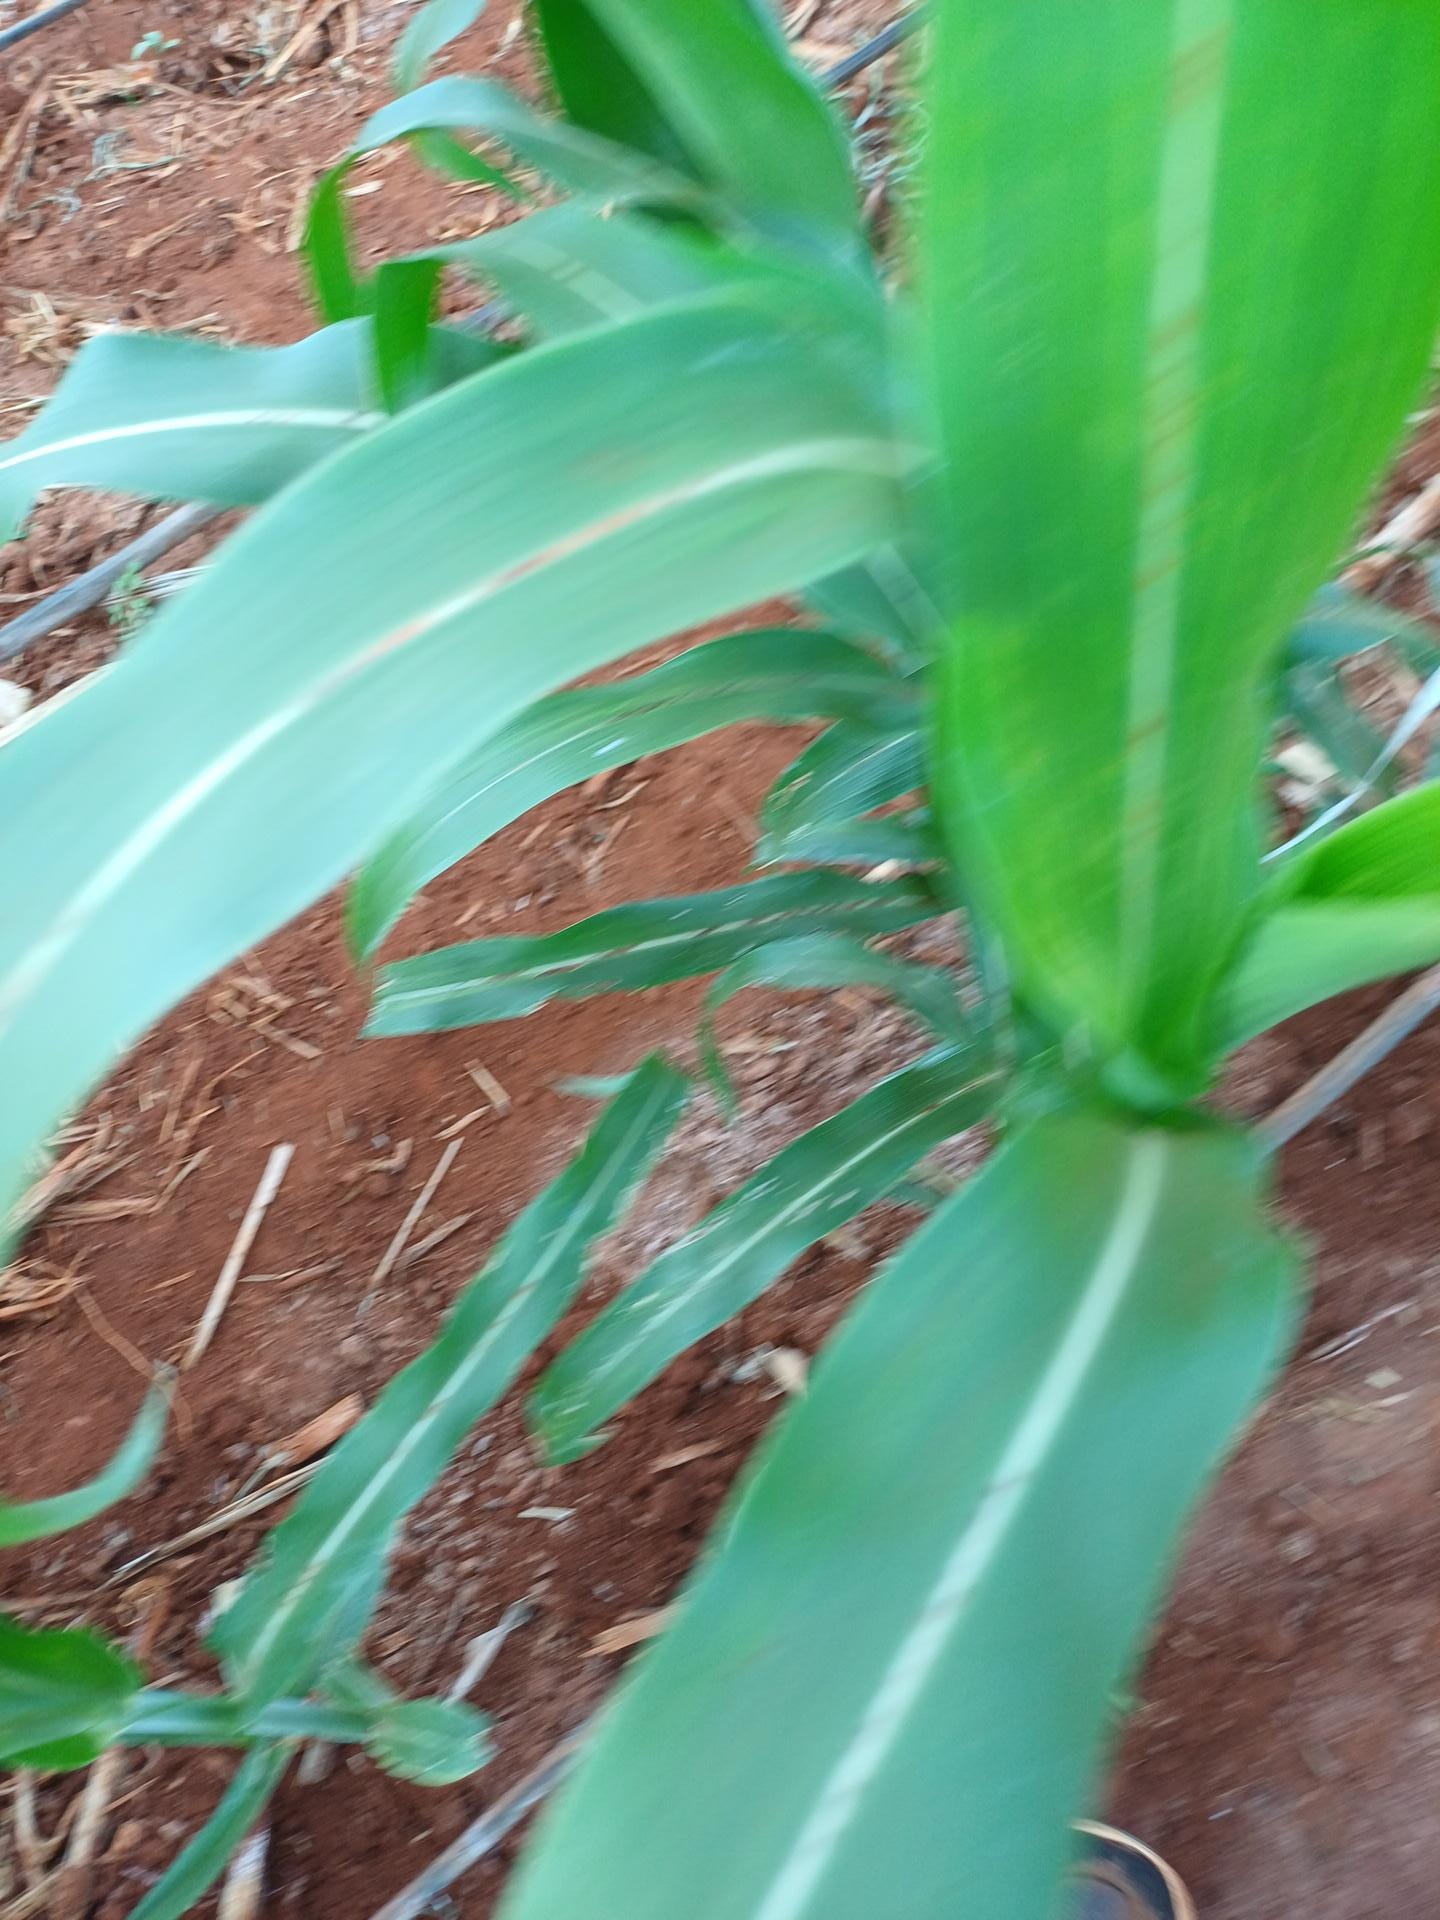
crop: sorghum
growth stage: vegetative
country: Kenya
